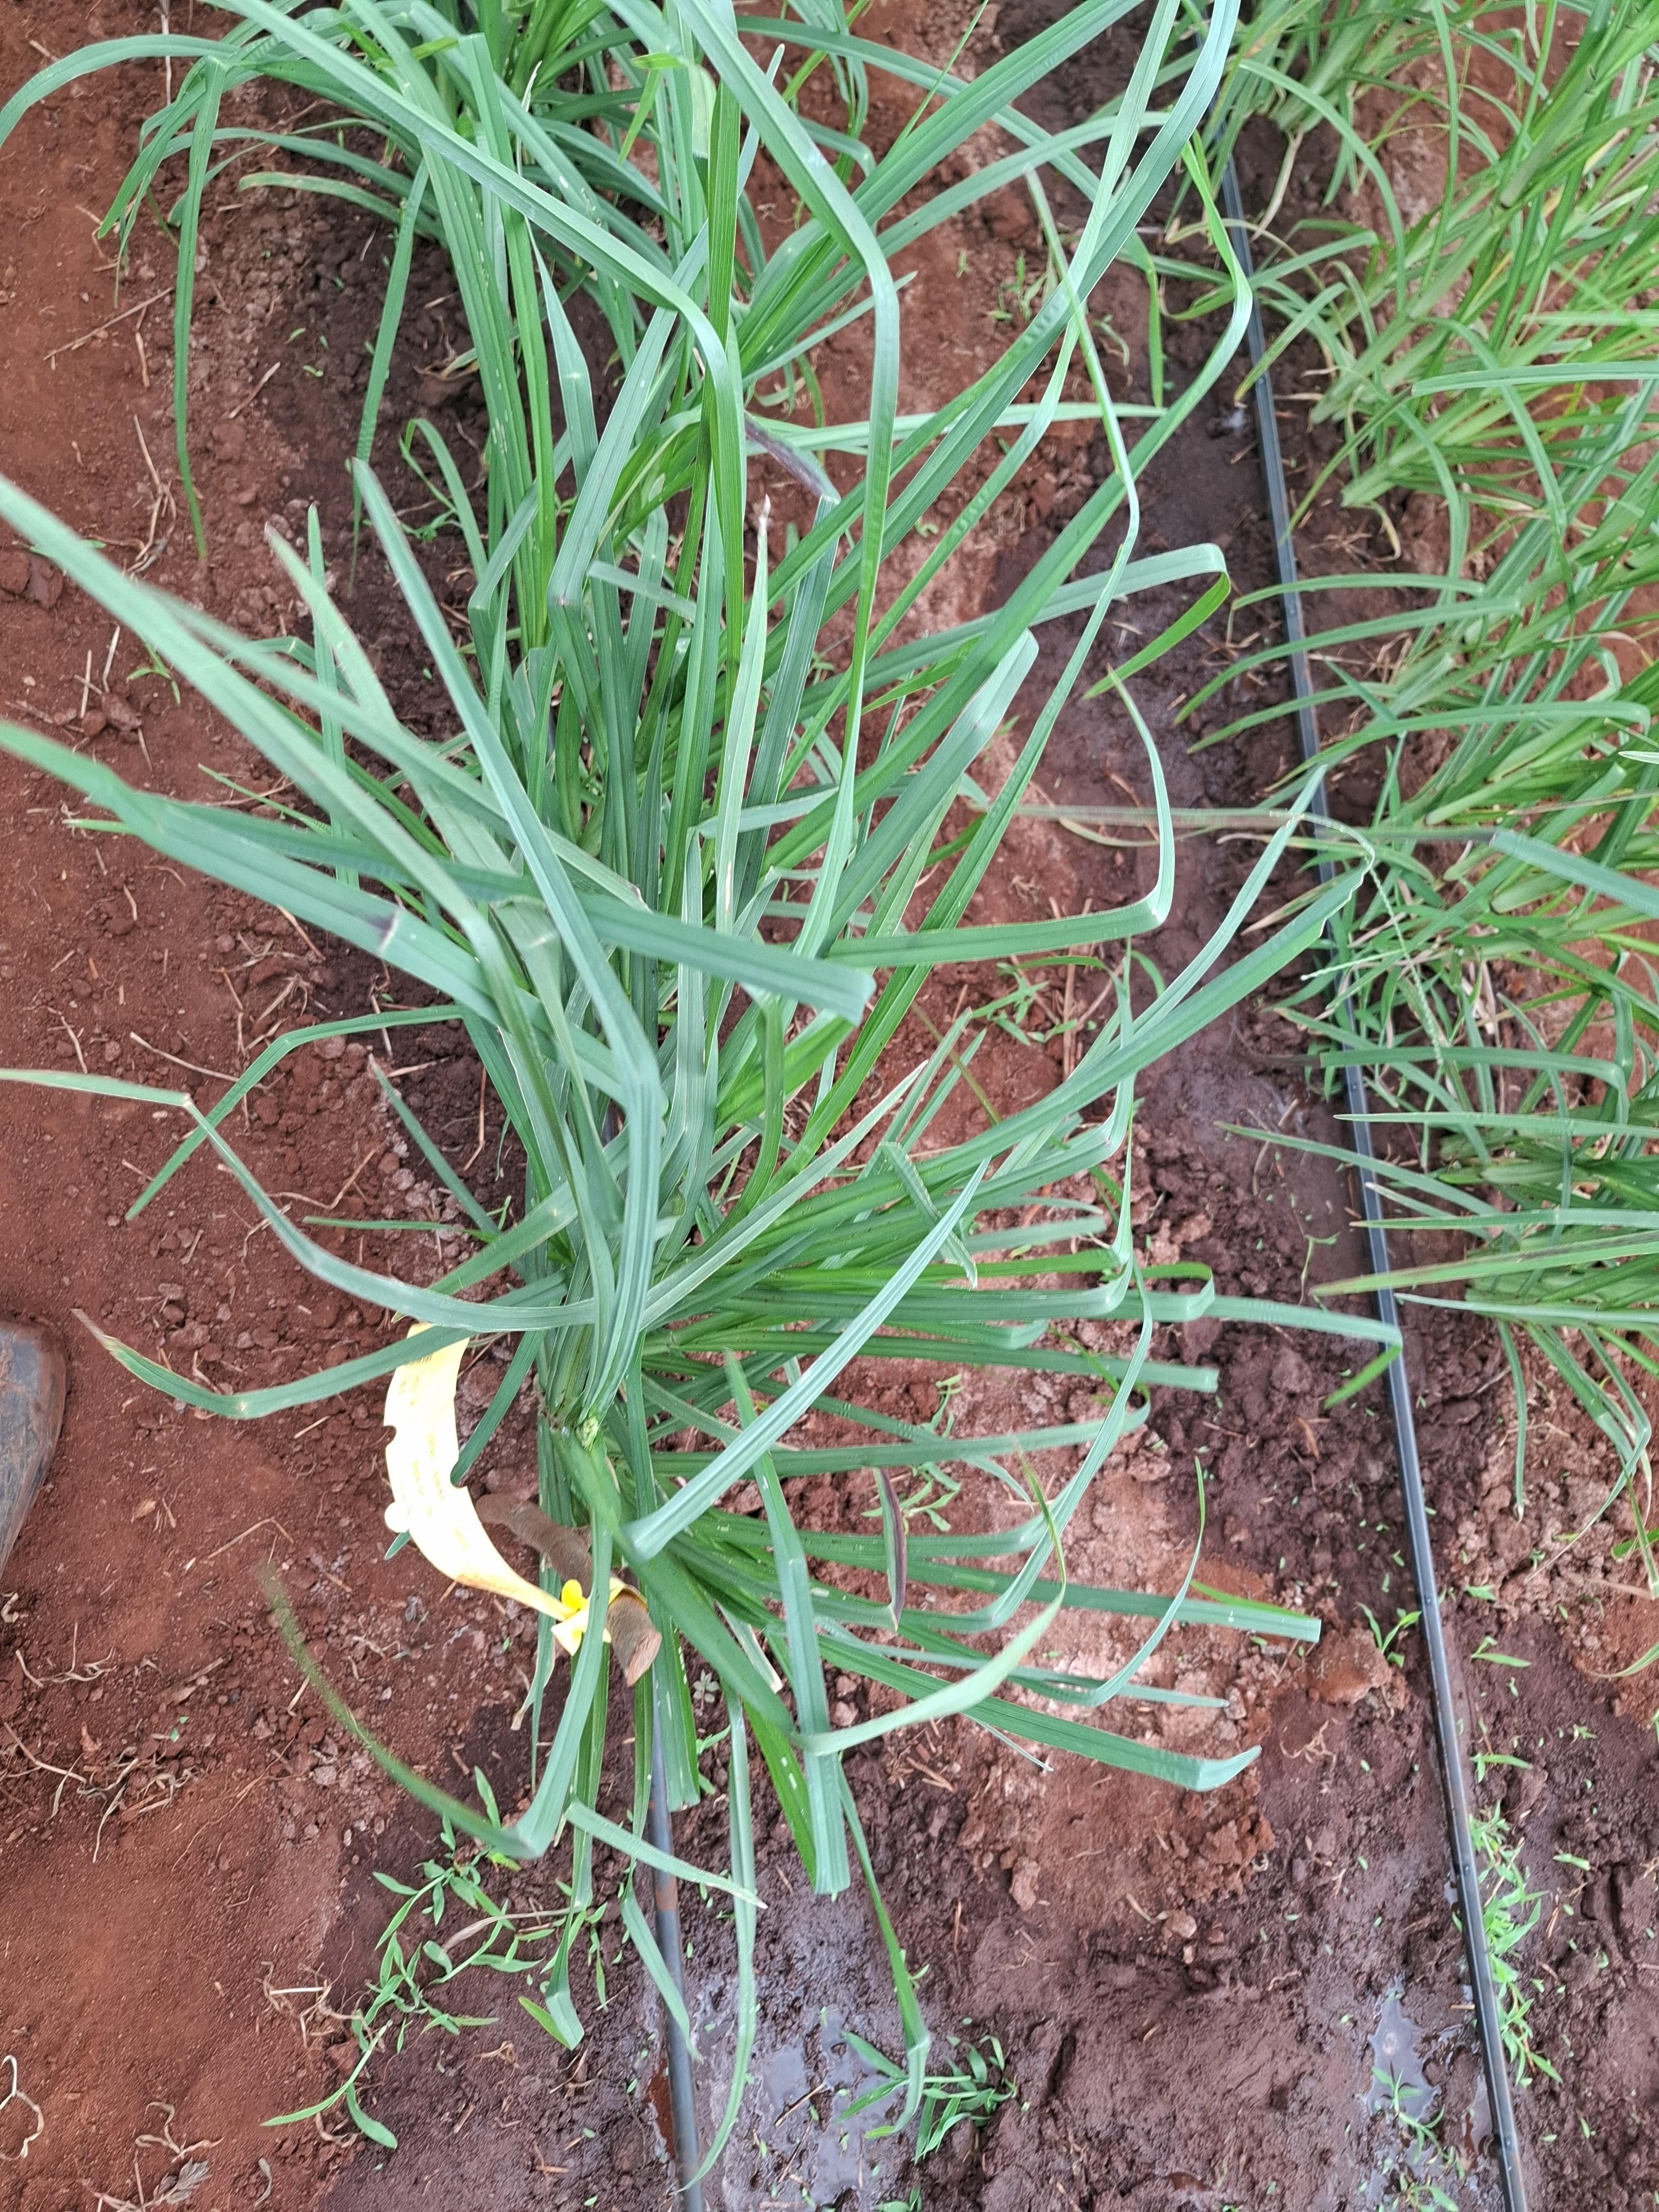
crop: finger millet
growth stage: vegetative
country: Kenya
